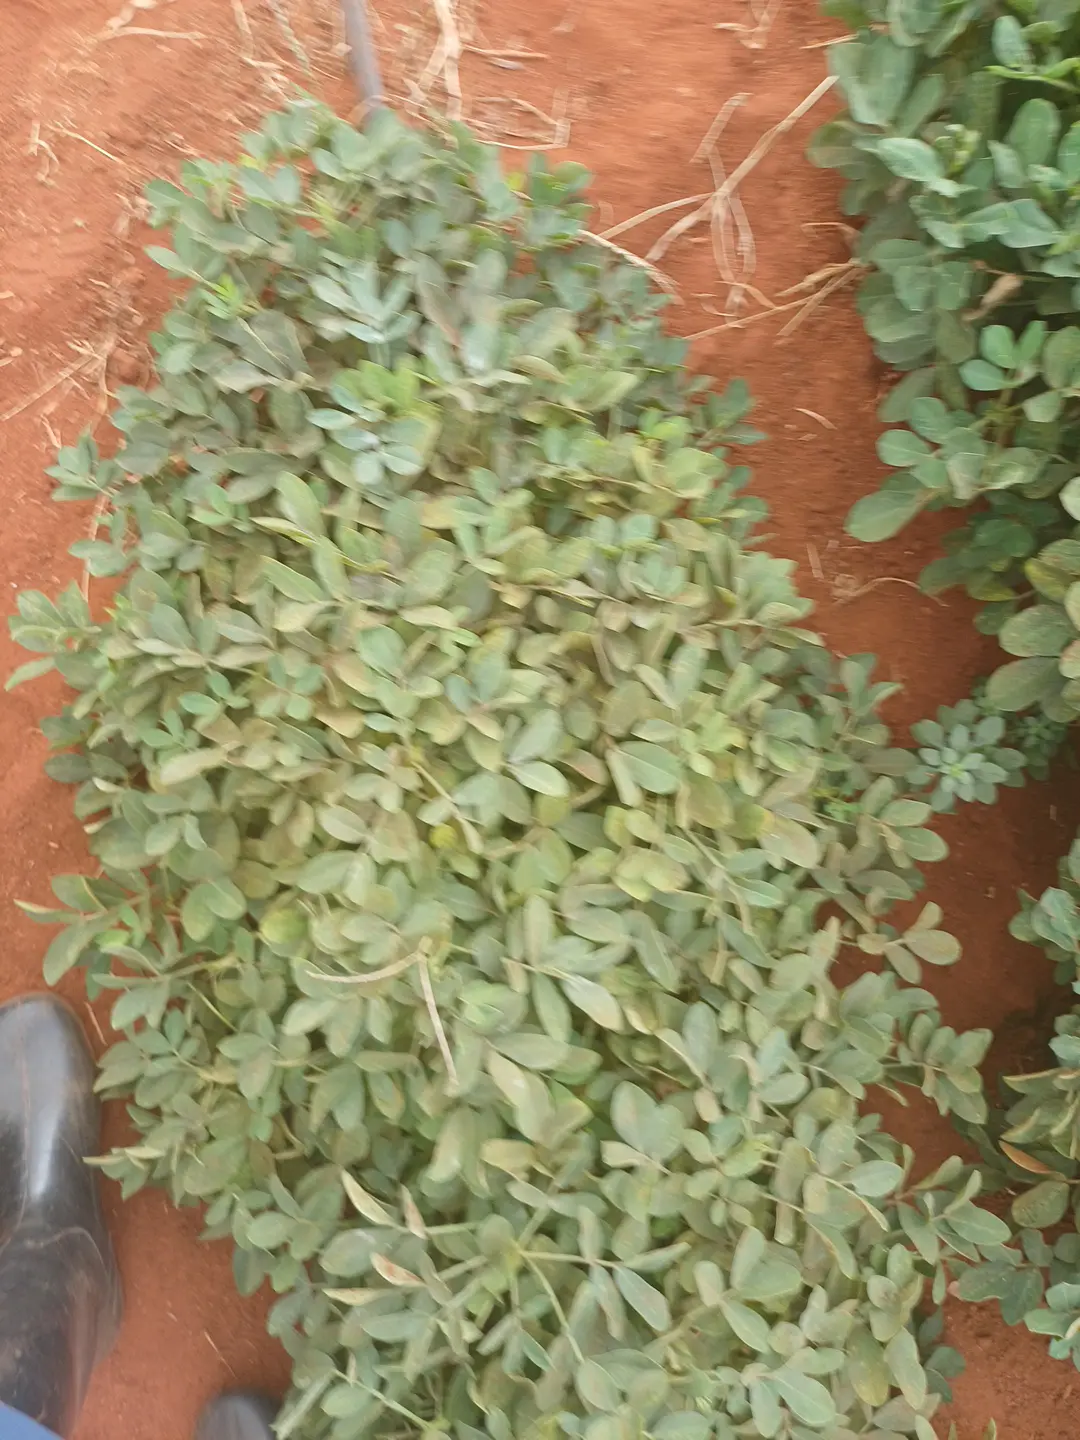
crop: groundnut
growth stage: pegging
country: Kenya
